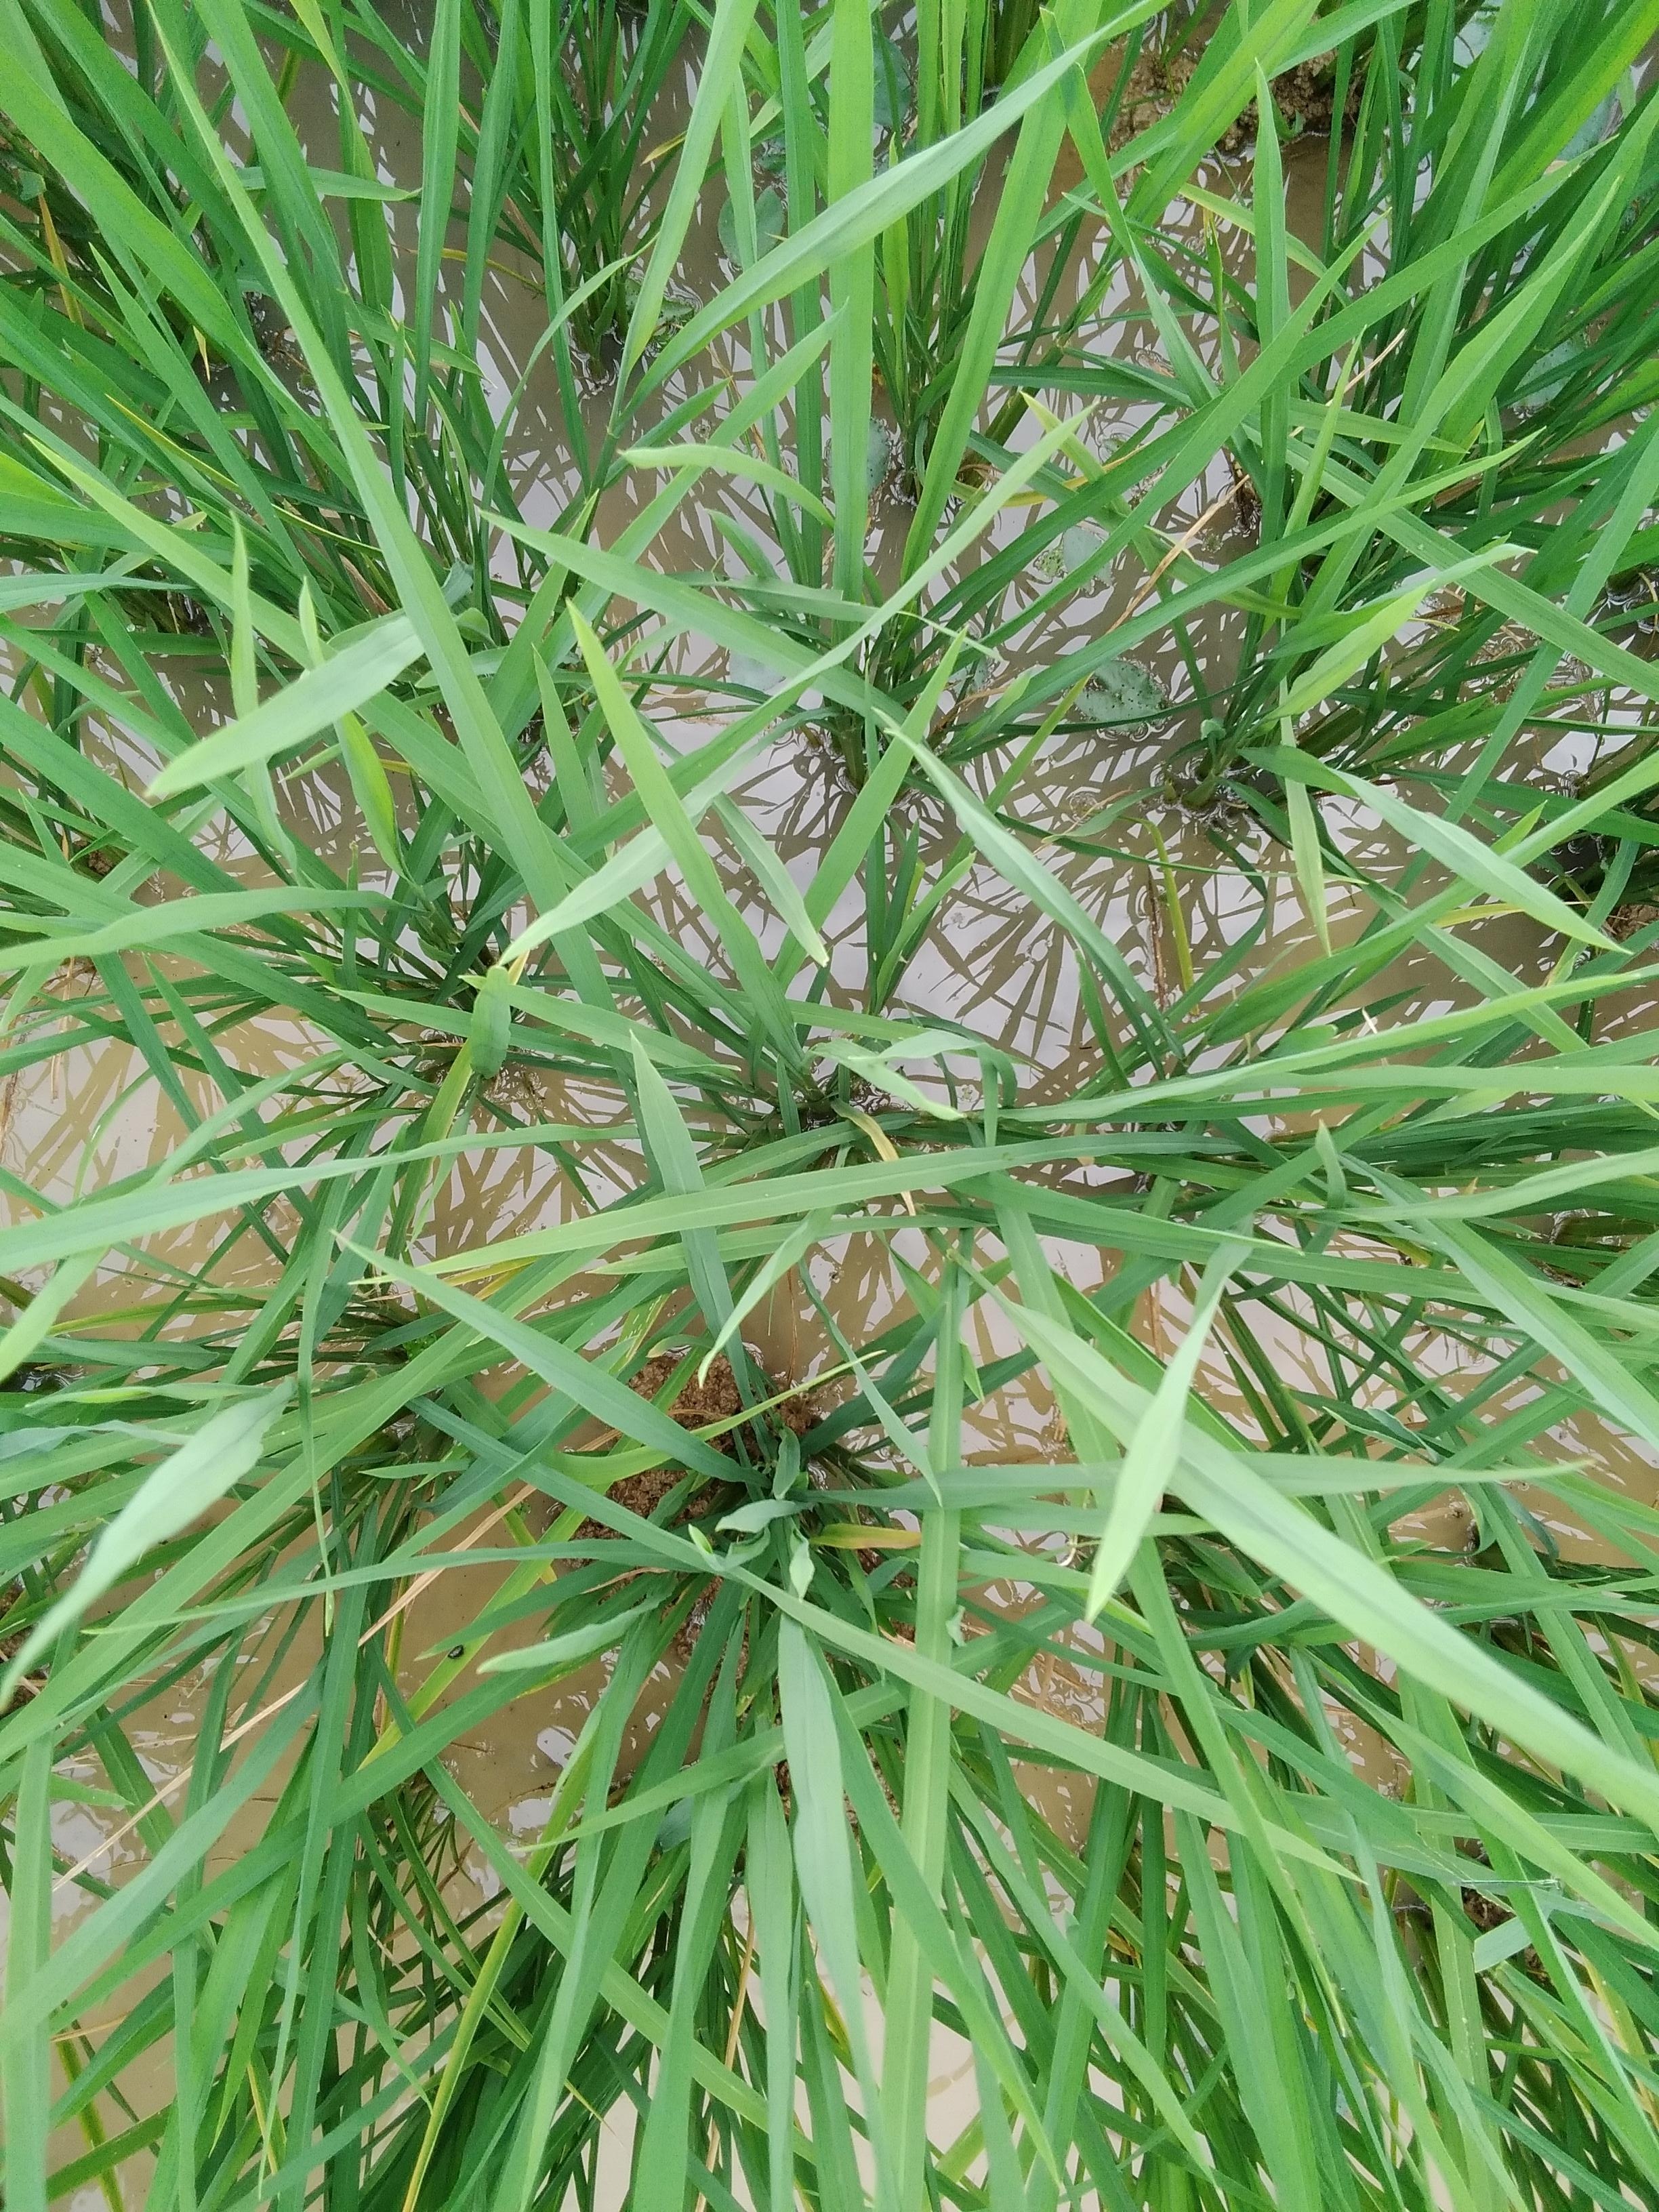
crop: rice
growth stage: vegetative
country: Nigeria
